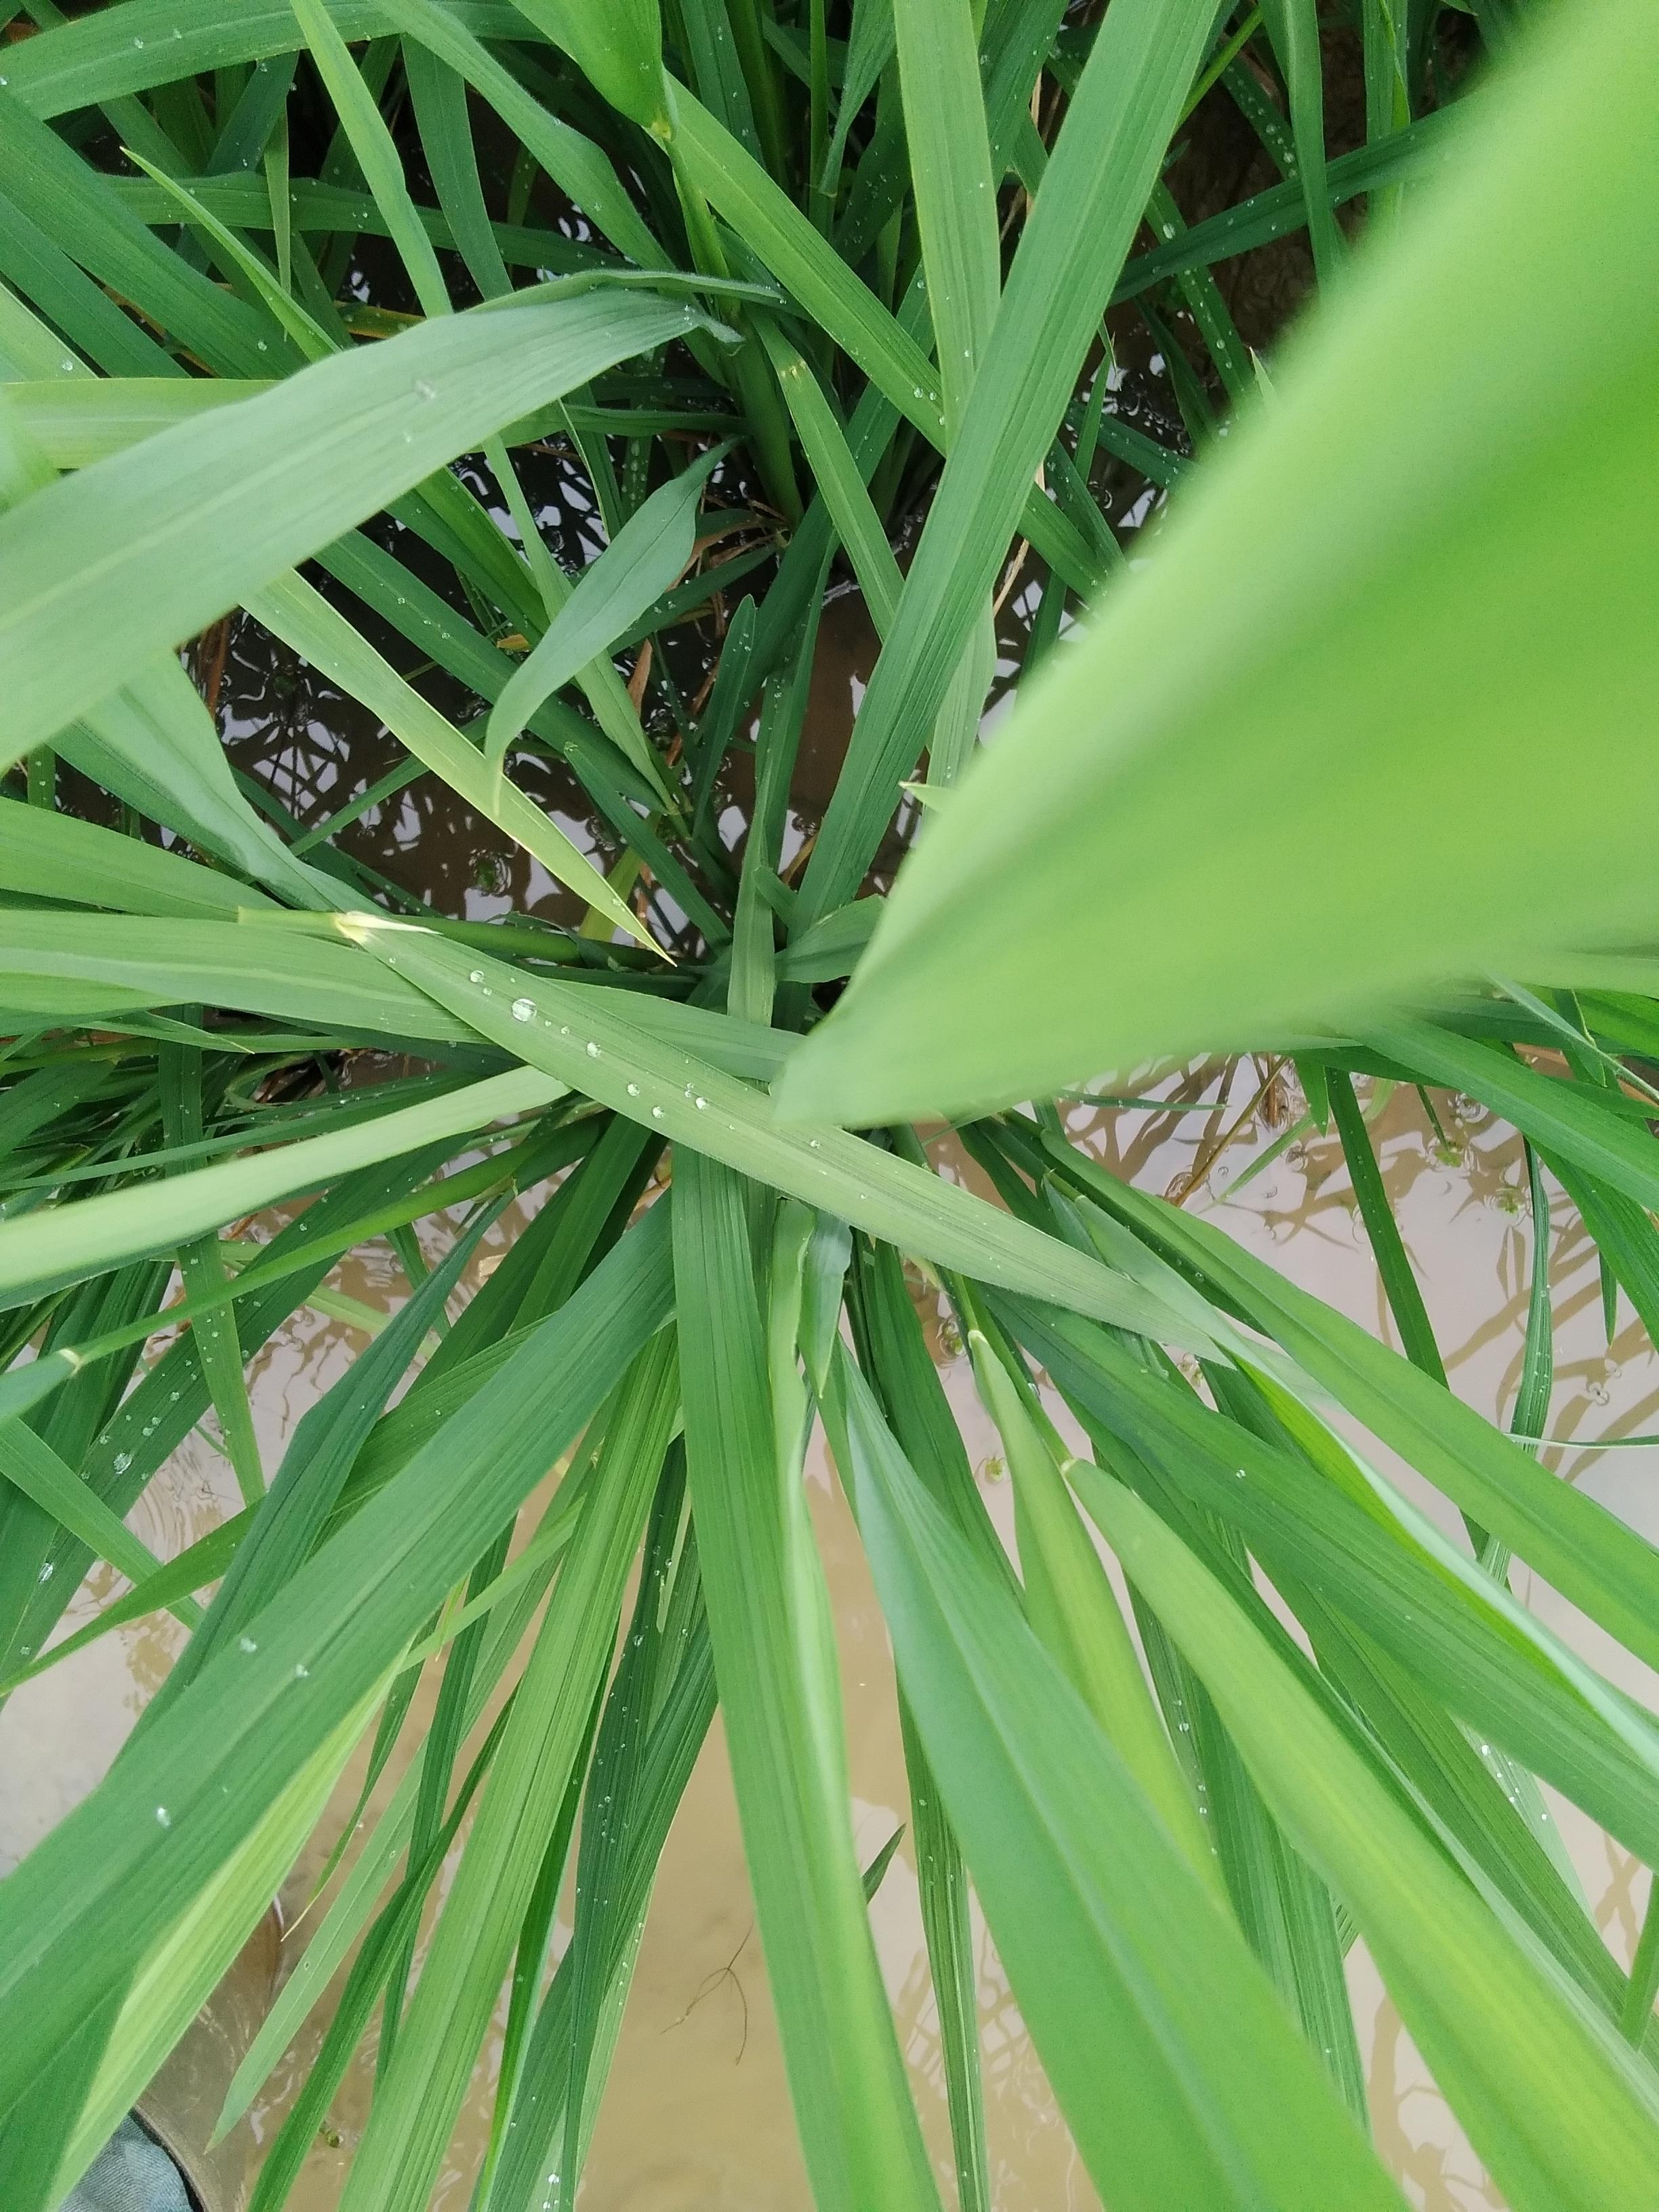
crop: rice
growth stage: booting
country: Nigeria
